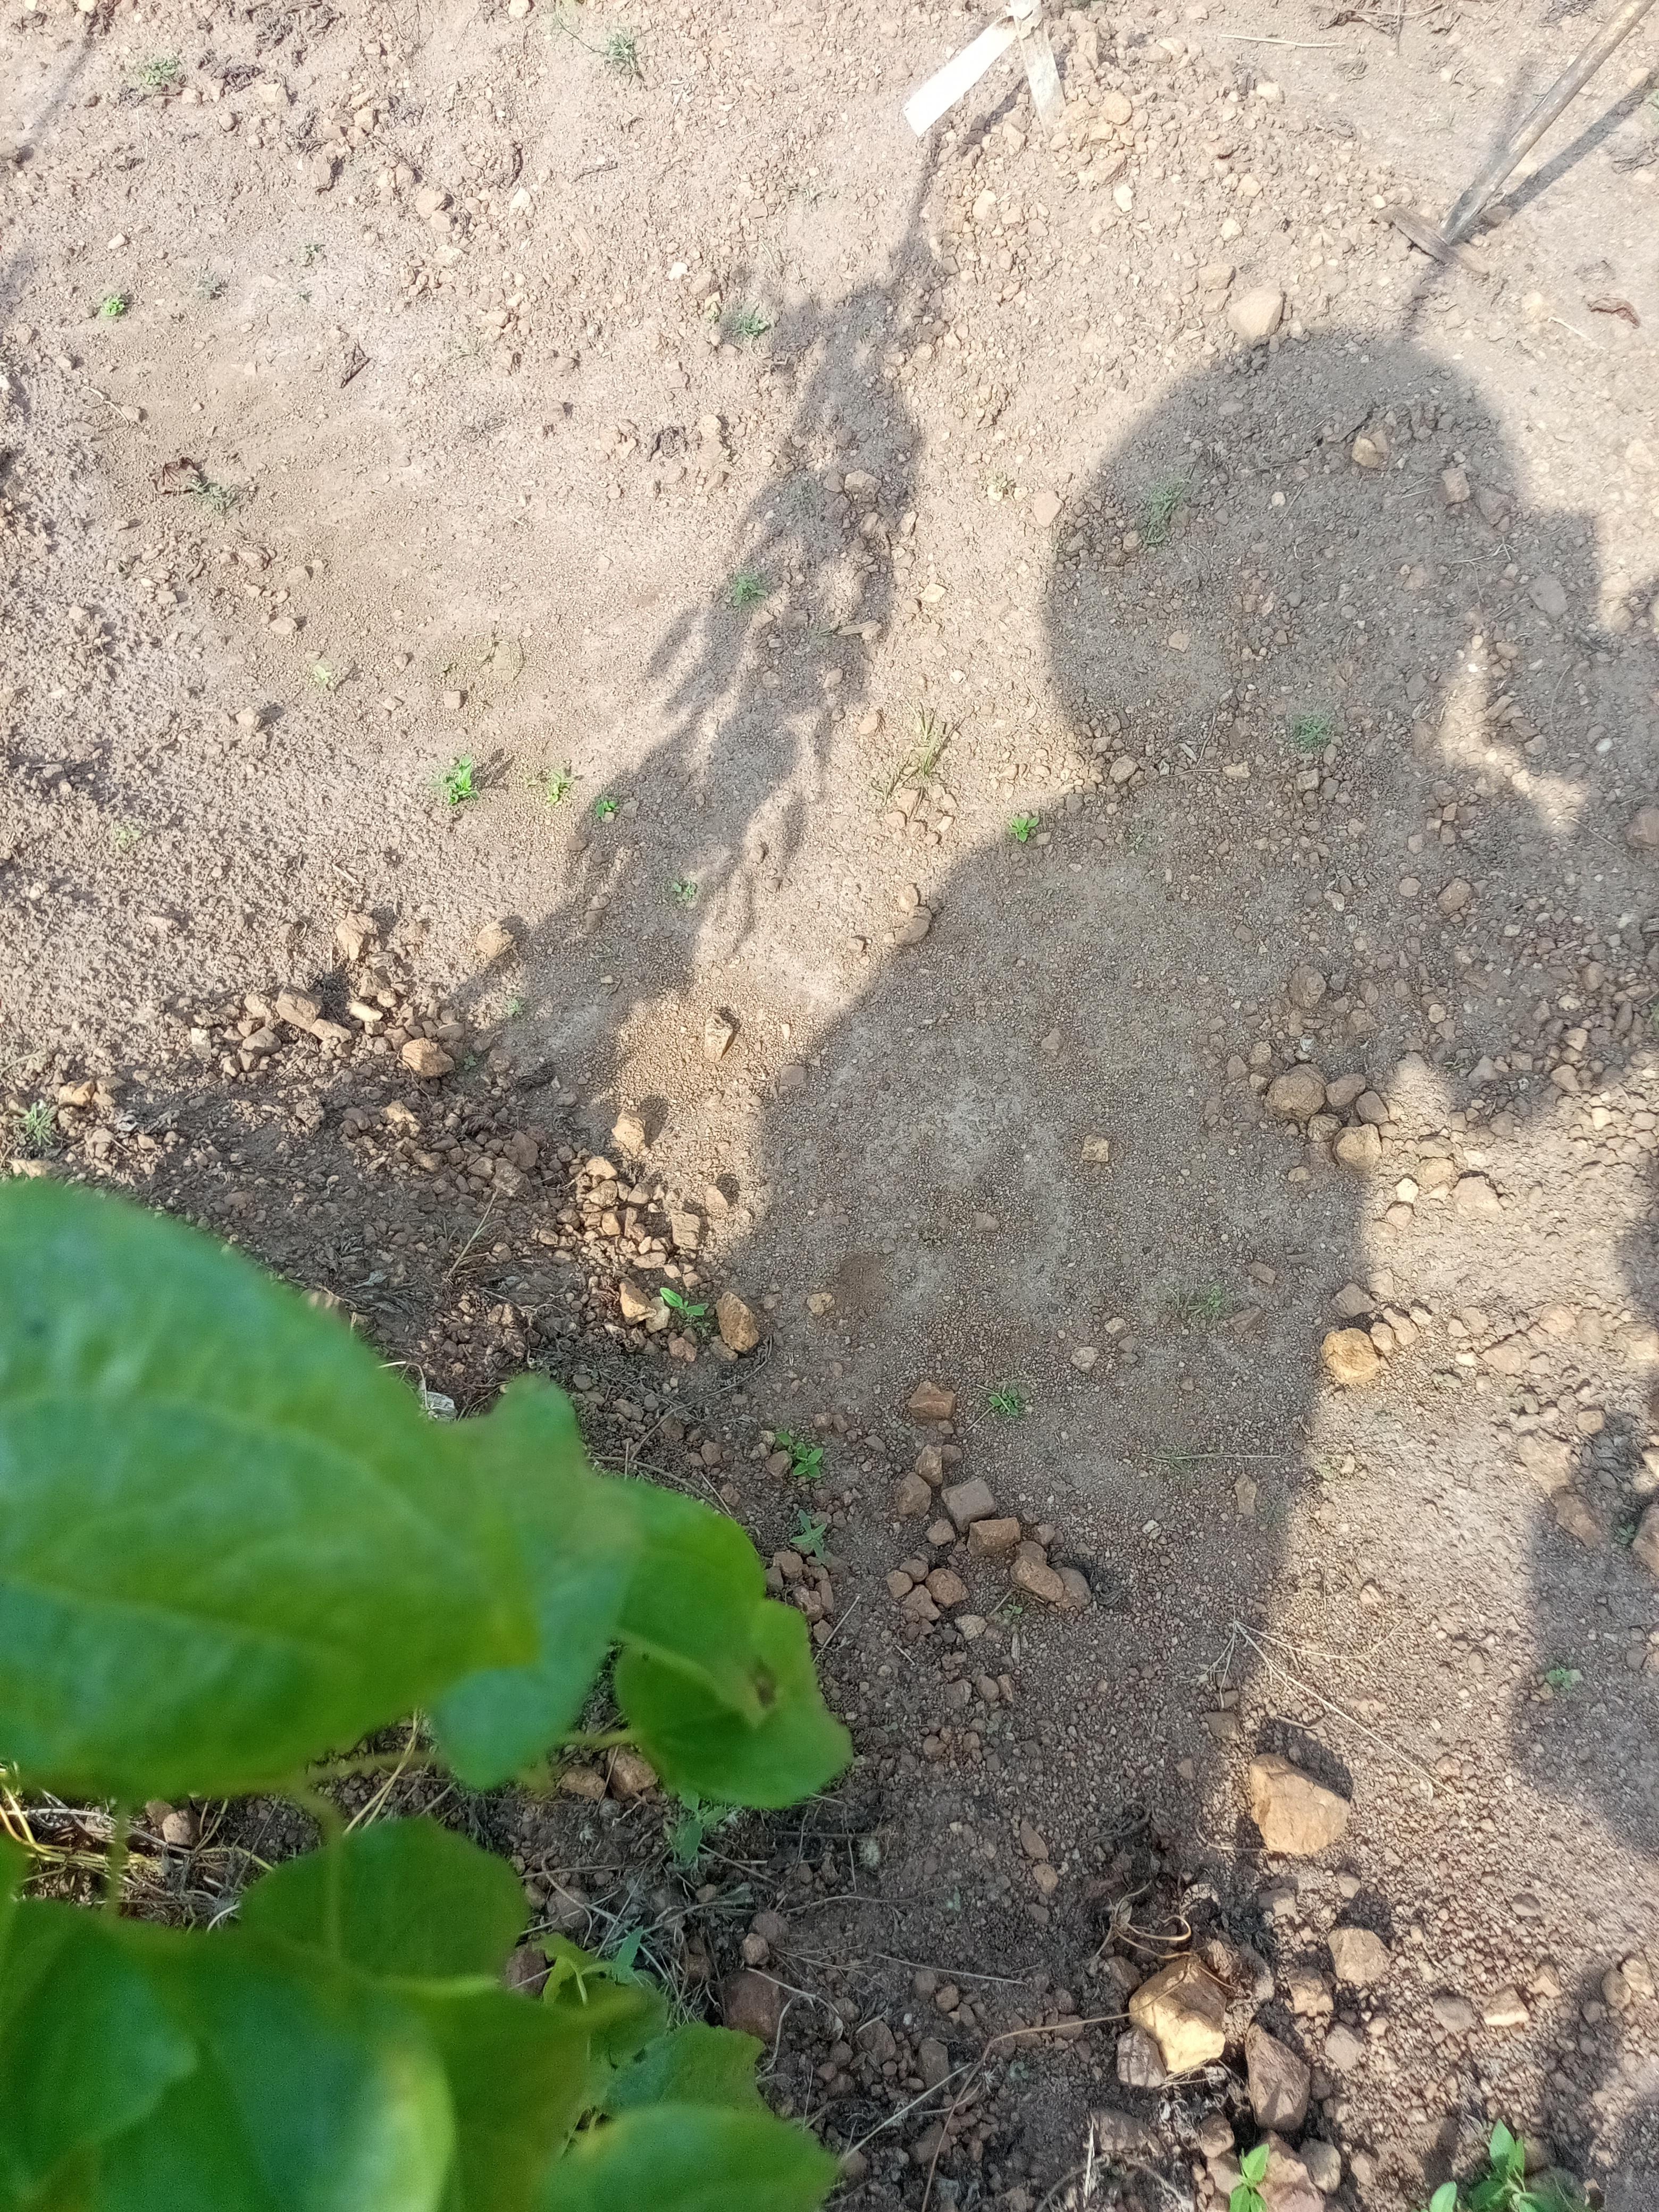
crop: yam
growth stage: maturity
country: Nigeria
